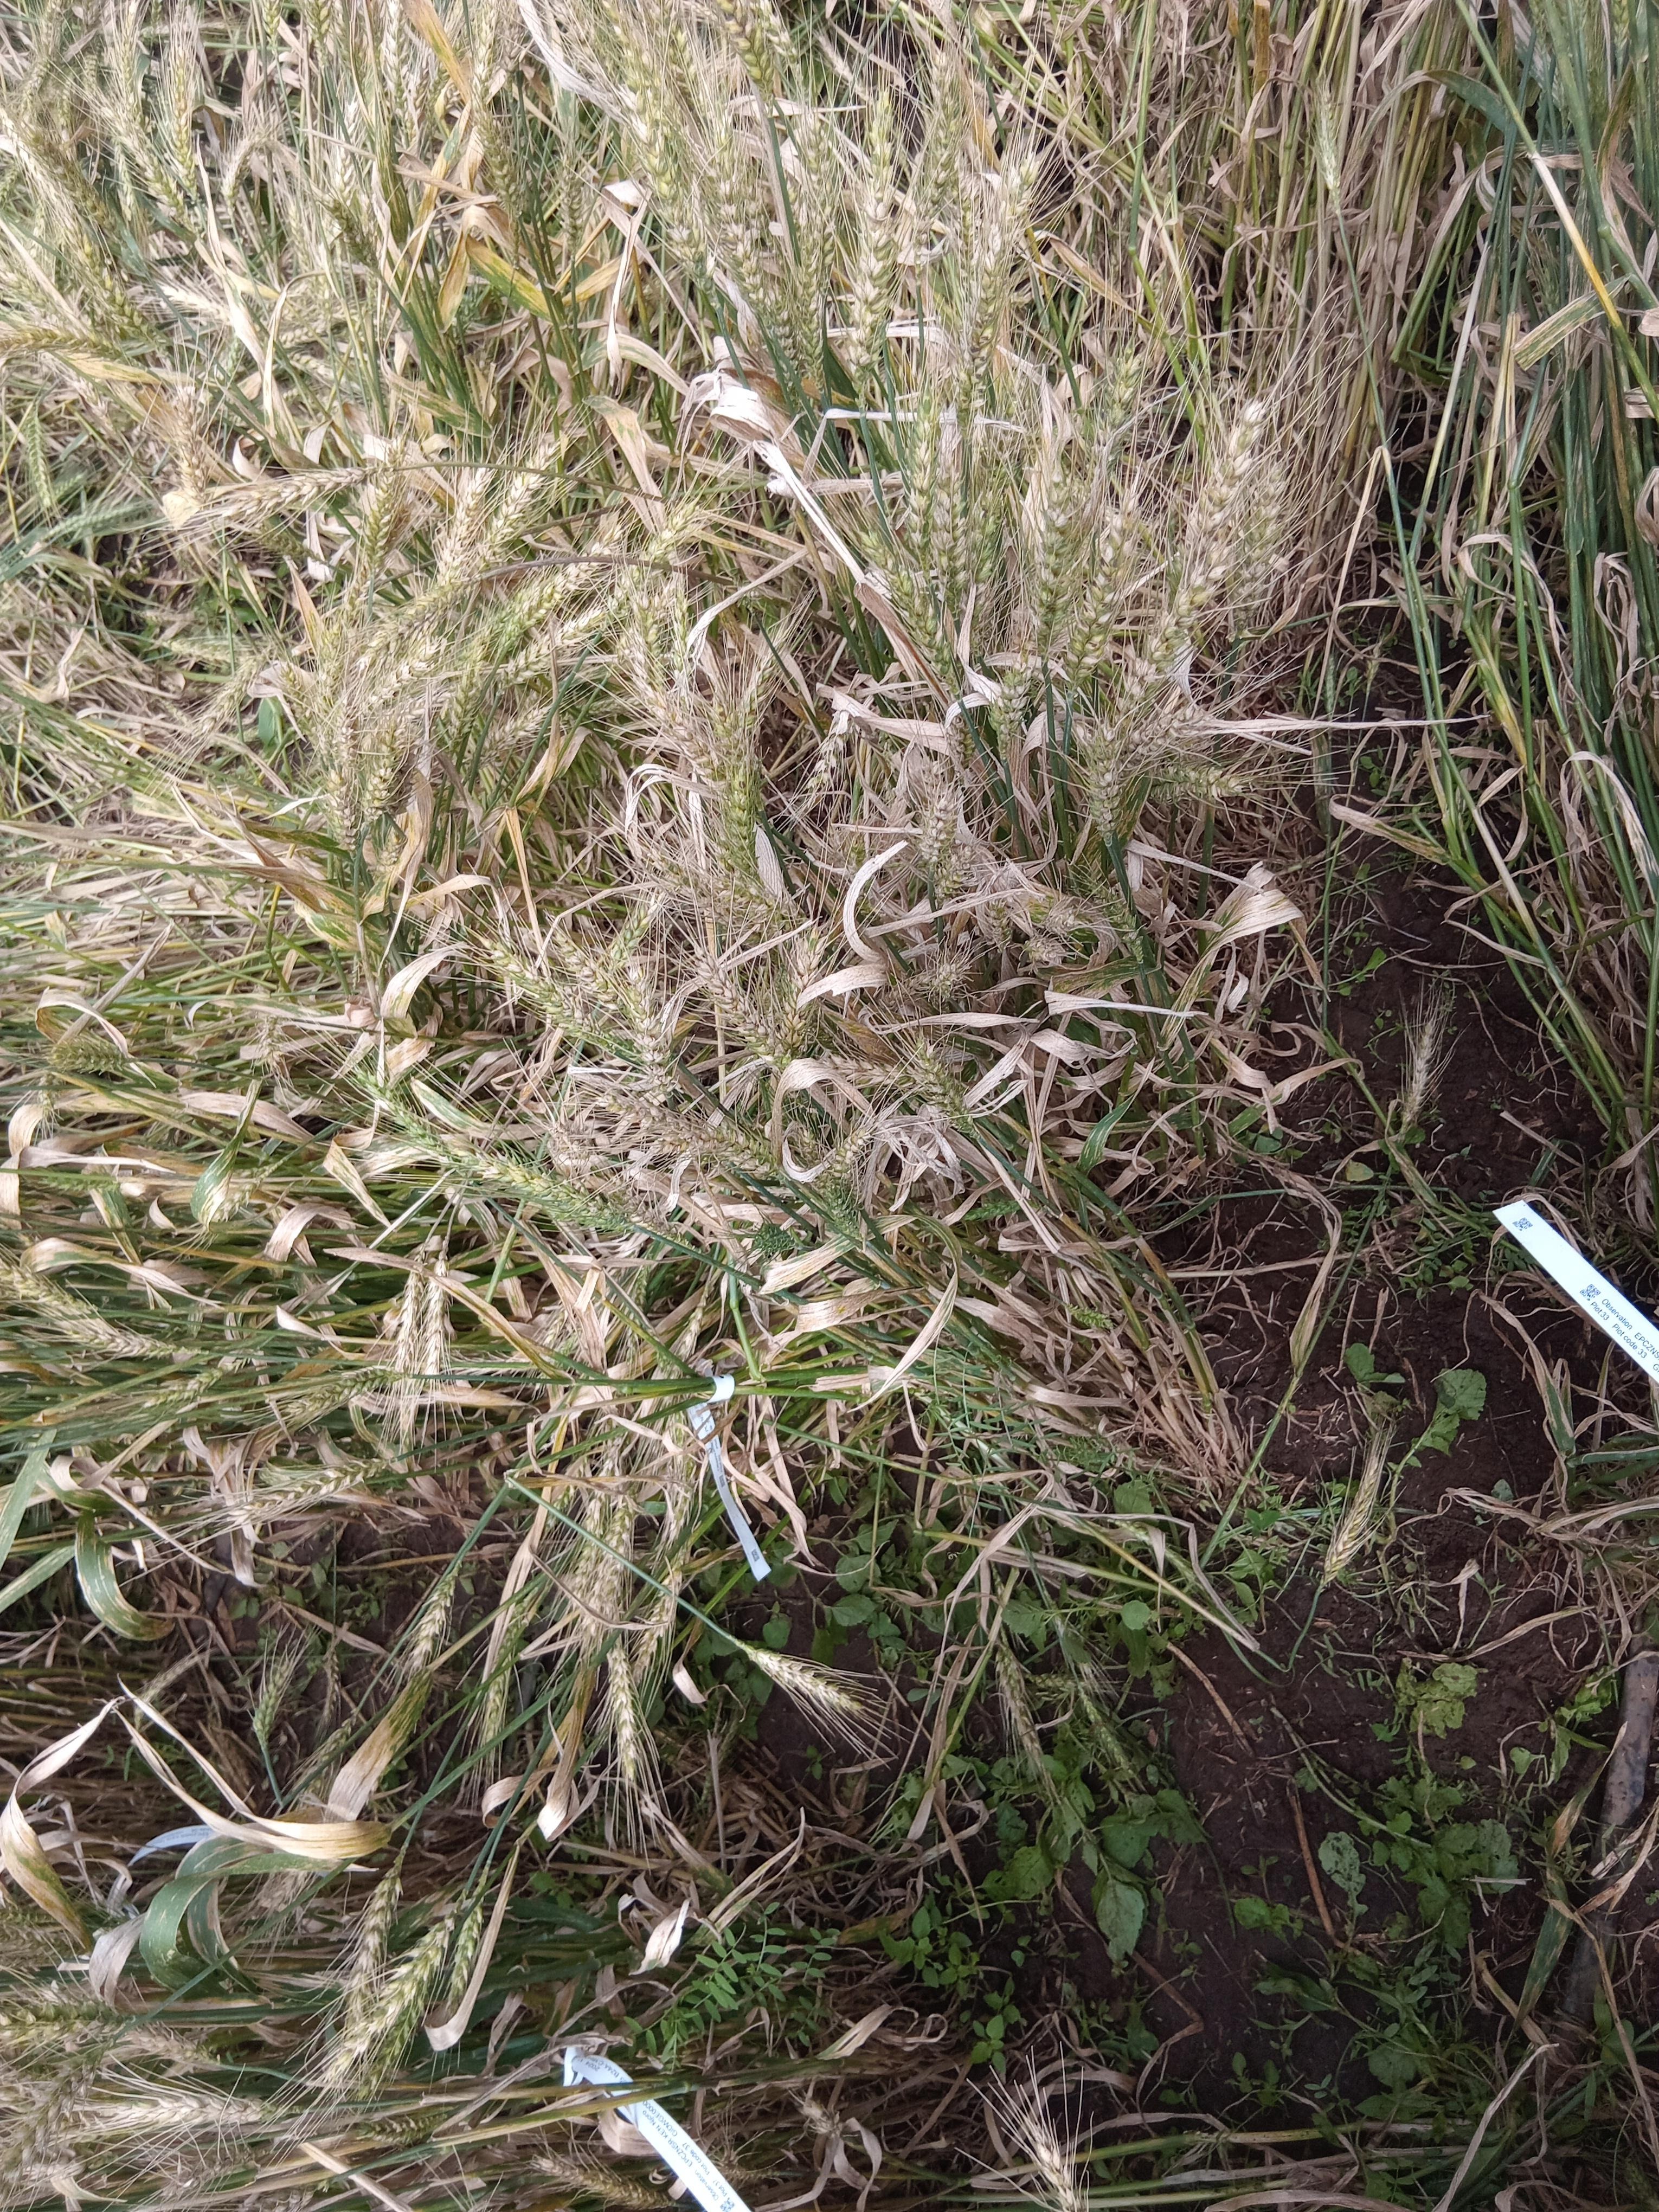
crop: wheat
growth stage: maturity
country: Kenya
